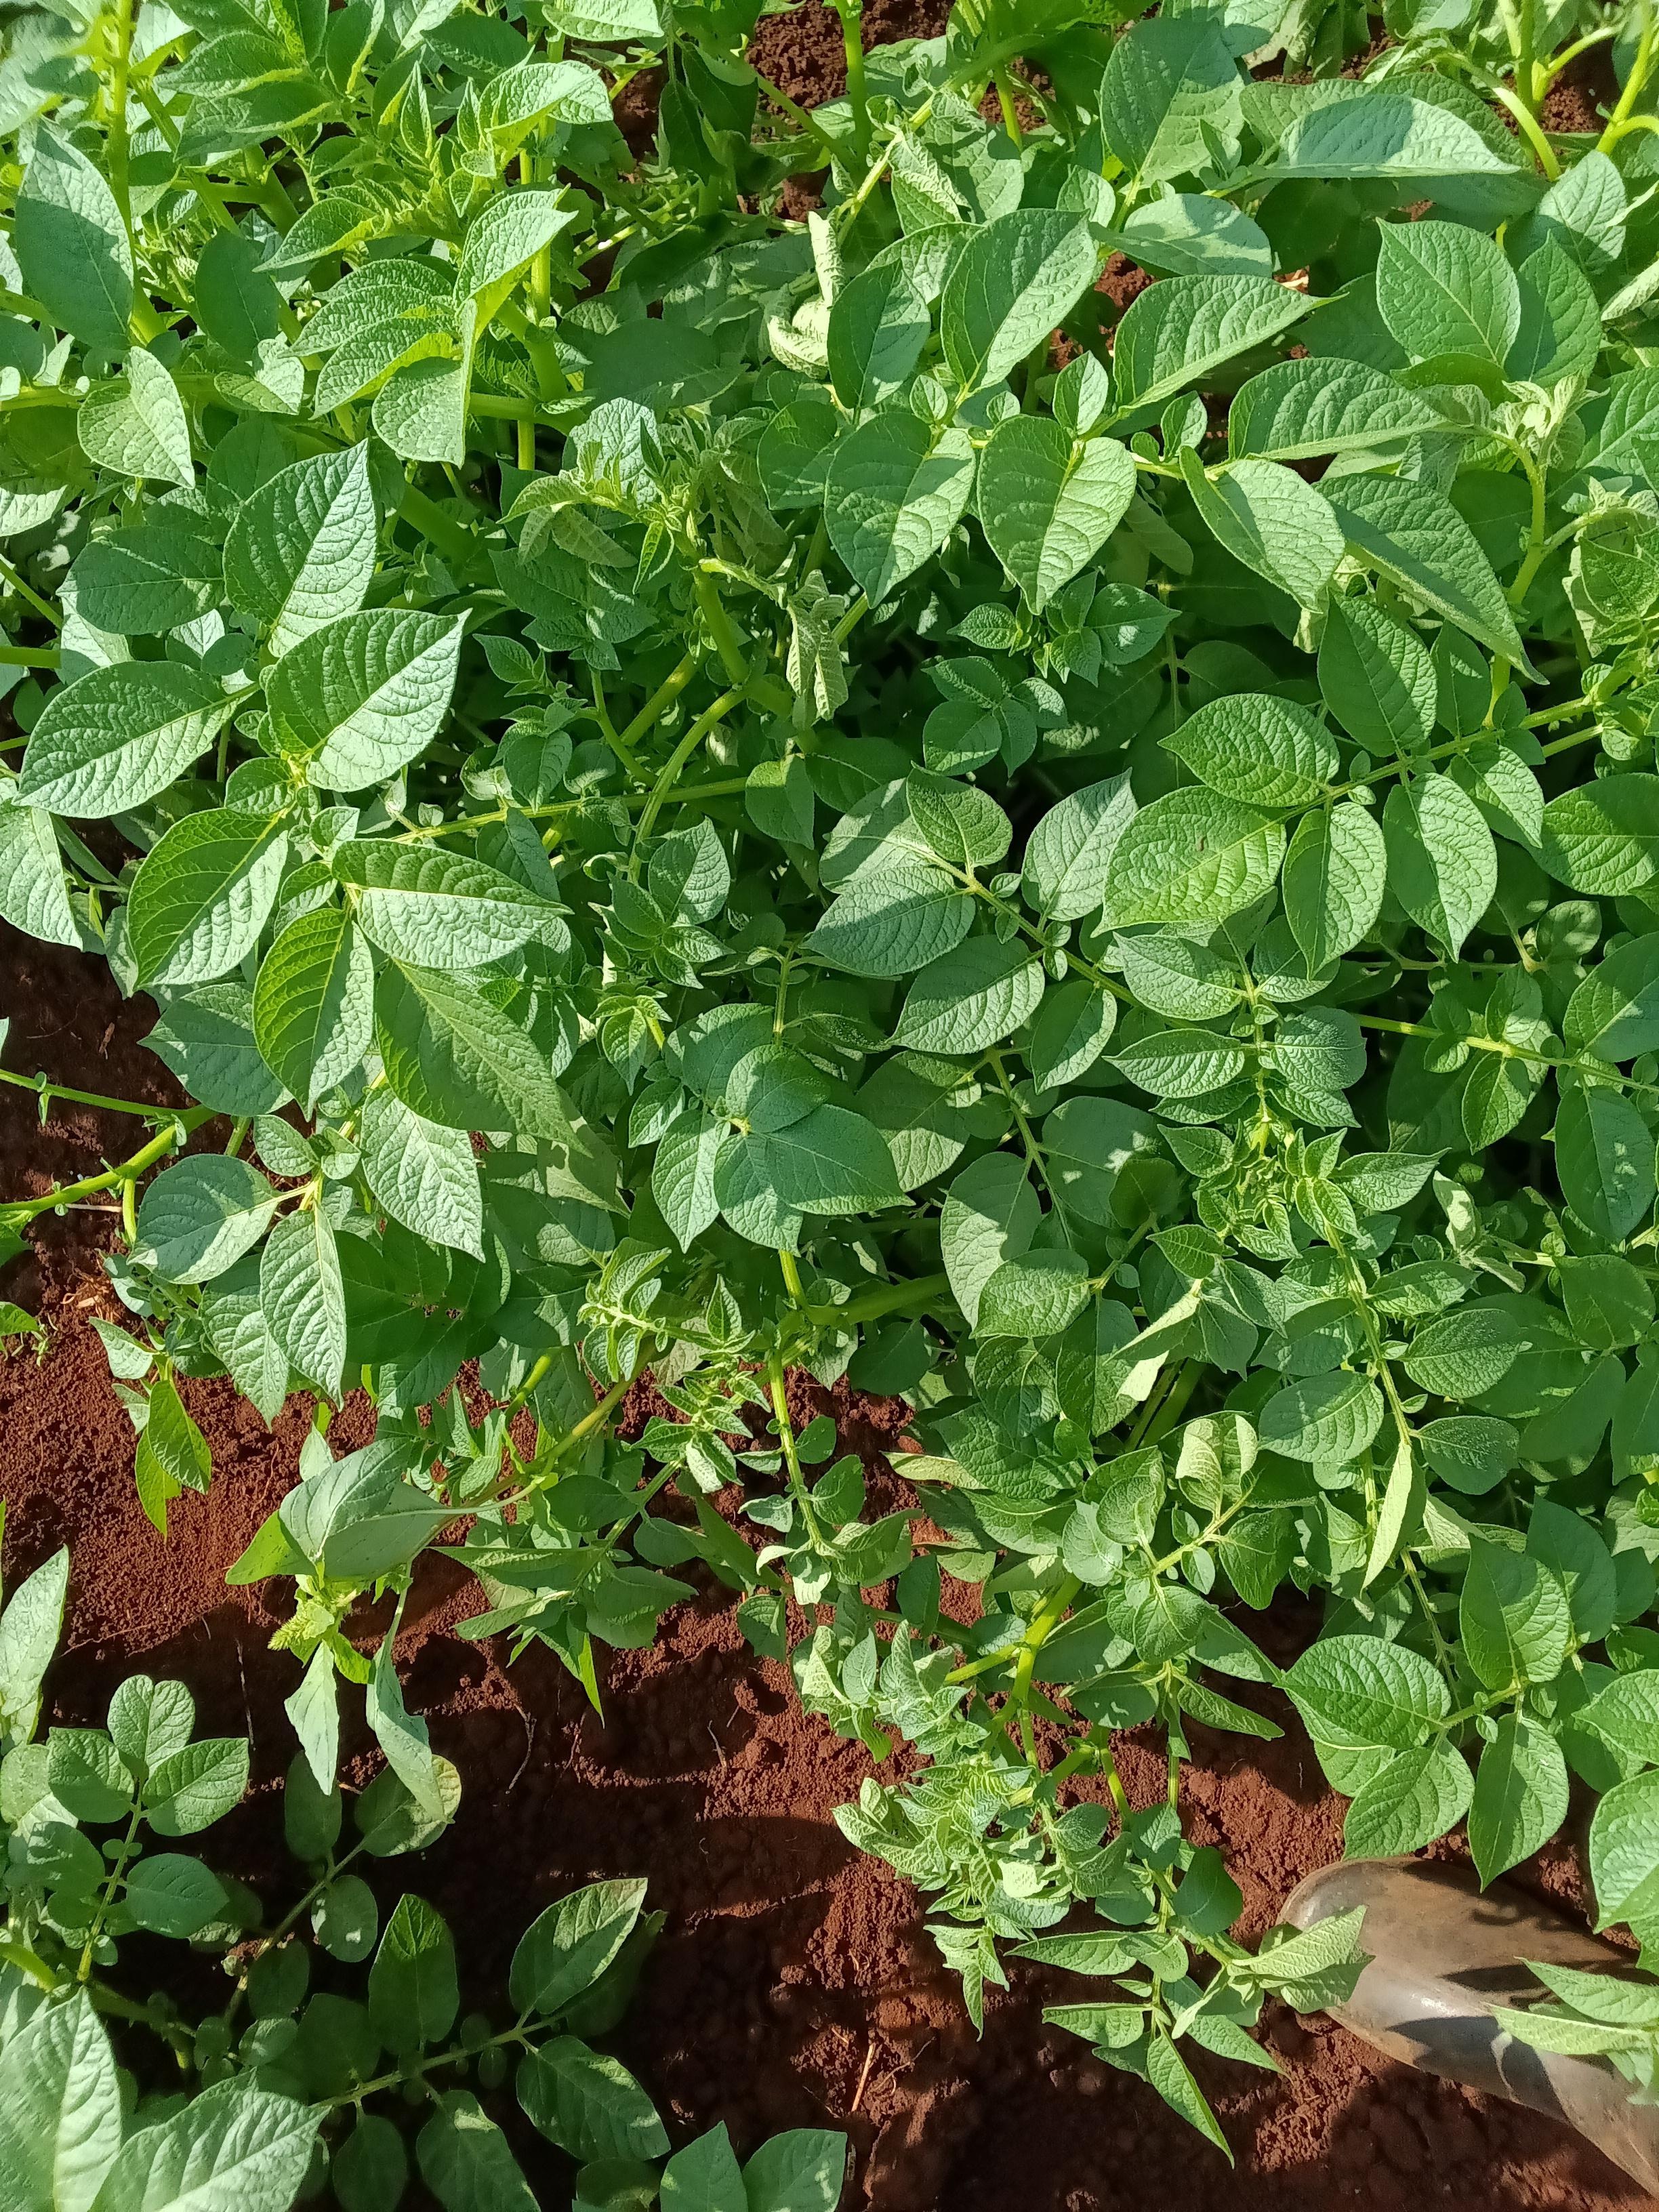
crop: potato
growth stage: flowering
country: Kenya
